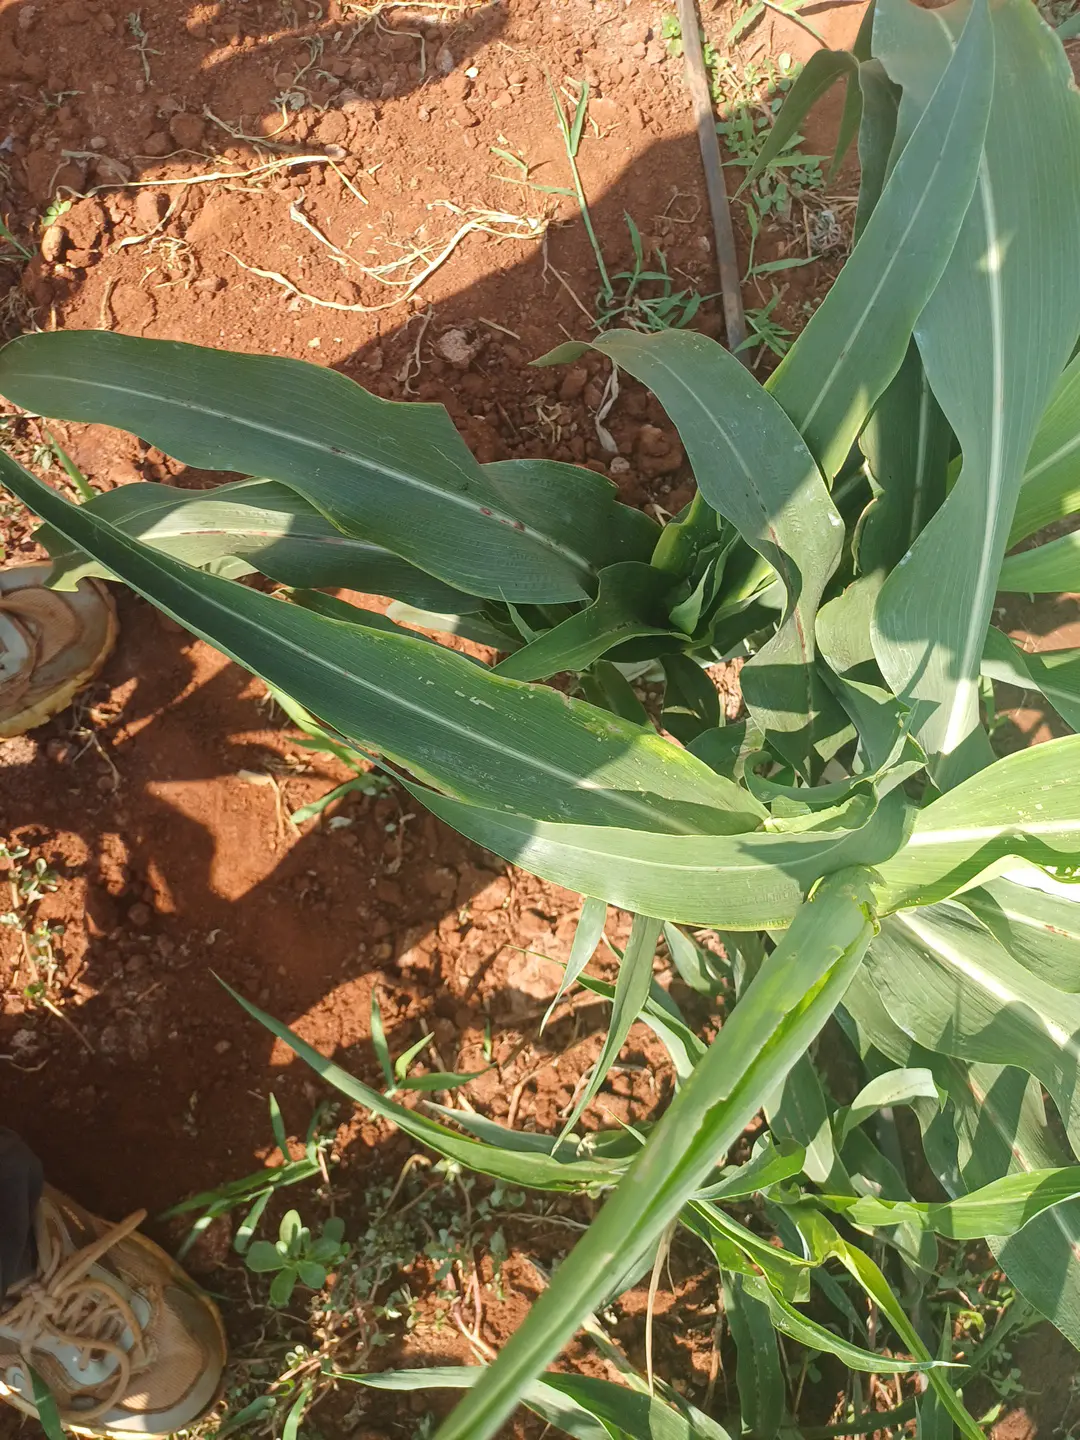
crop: sorghum
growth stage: heading tuber
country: Kenya
